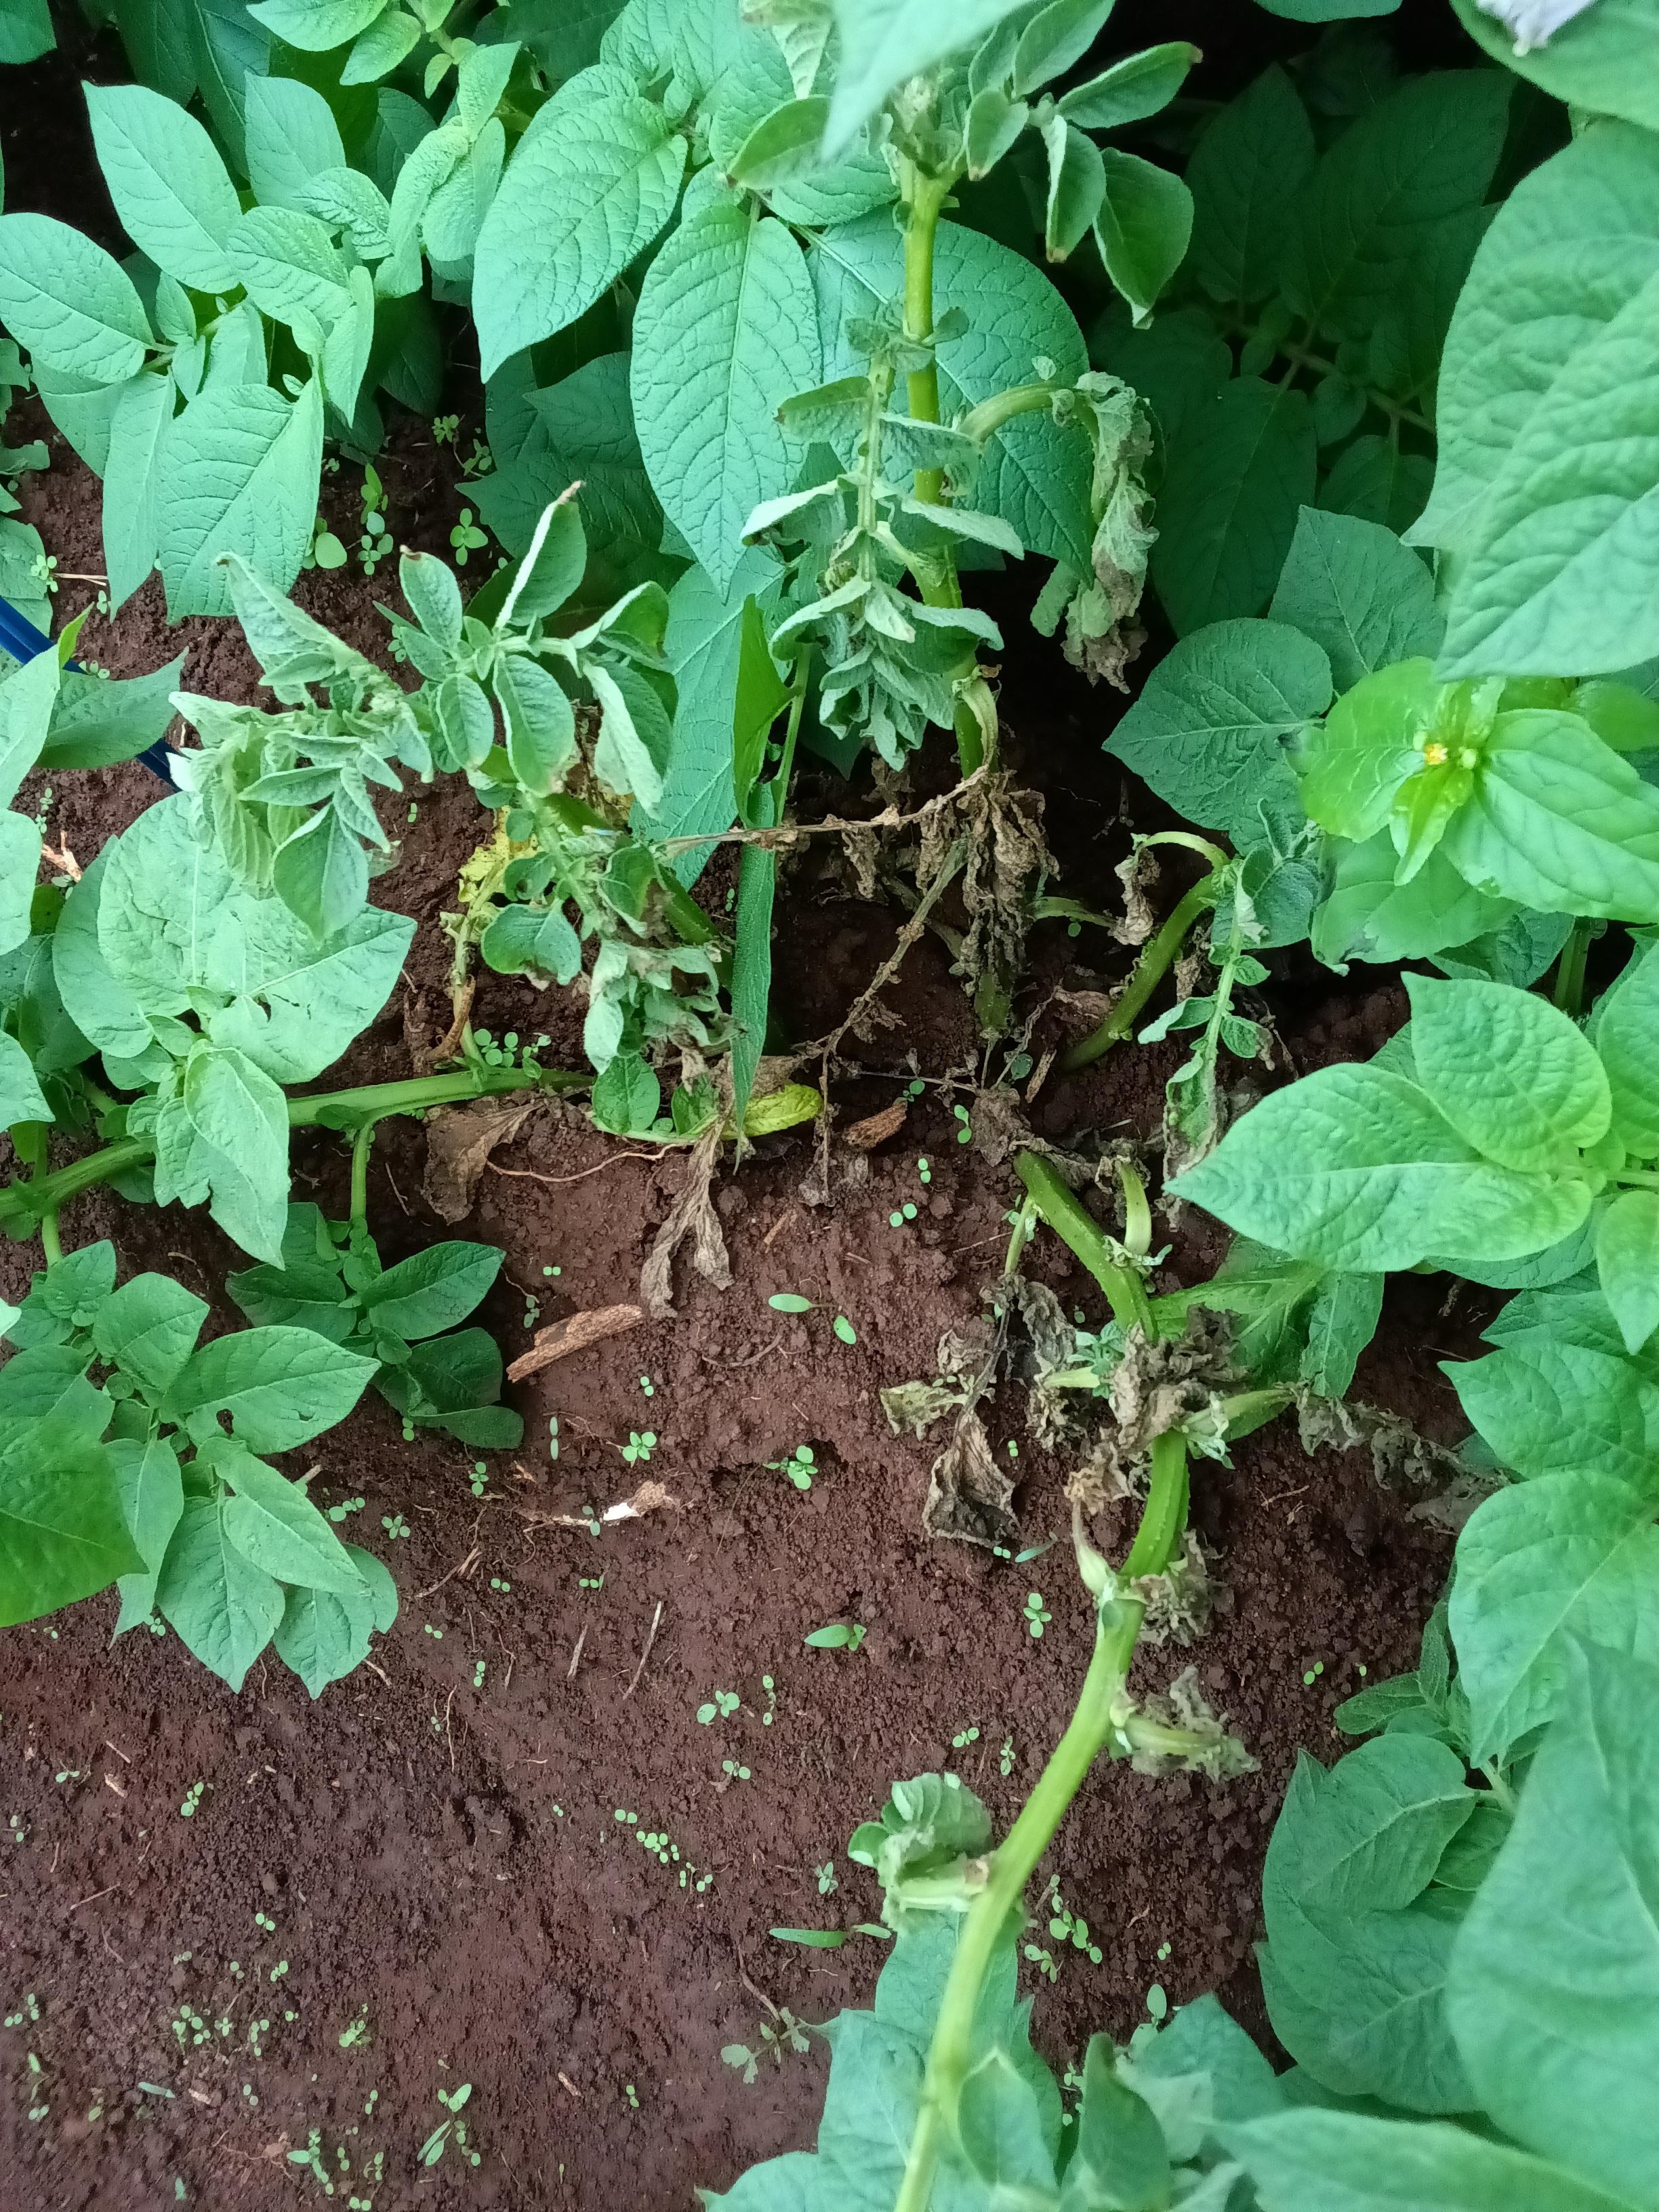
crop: potato
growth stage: vegetative
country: Kenya
